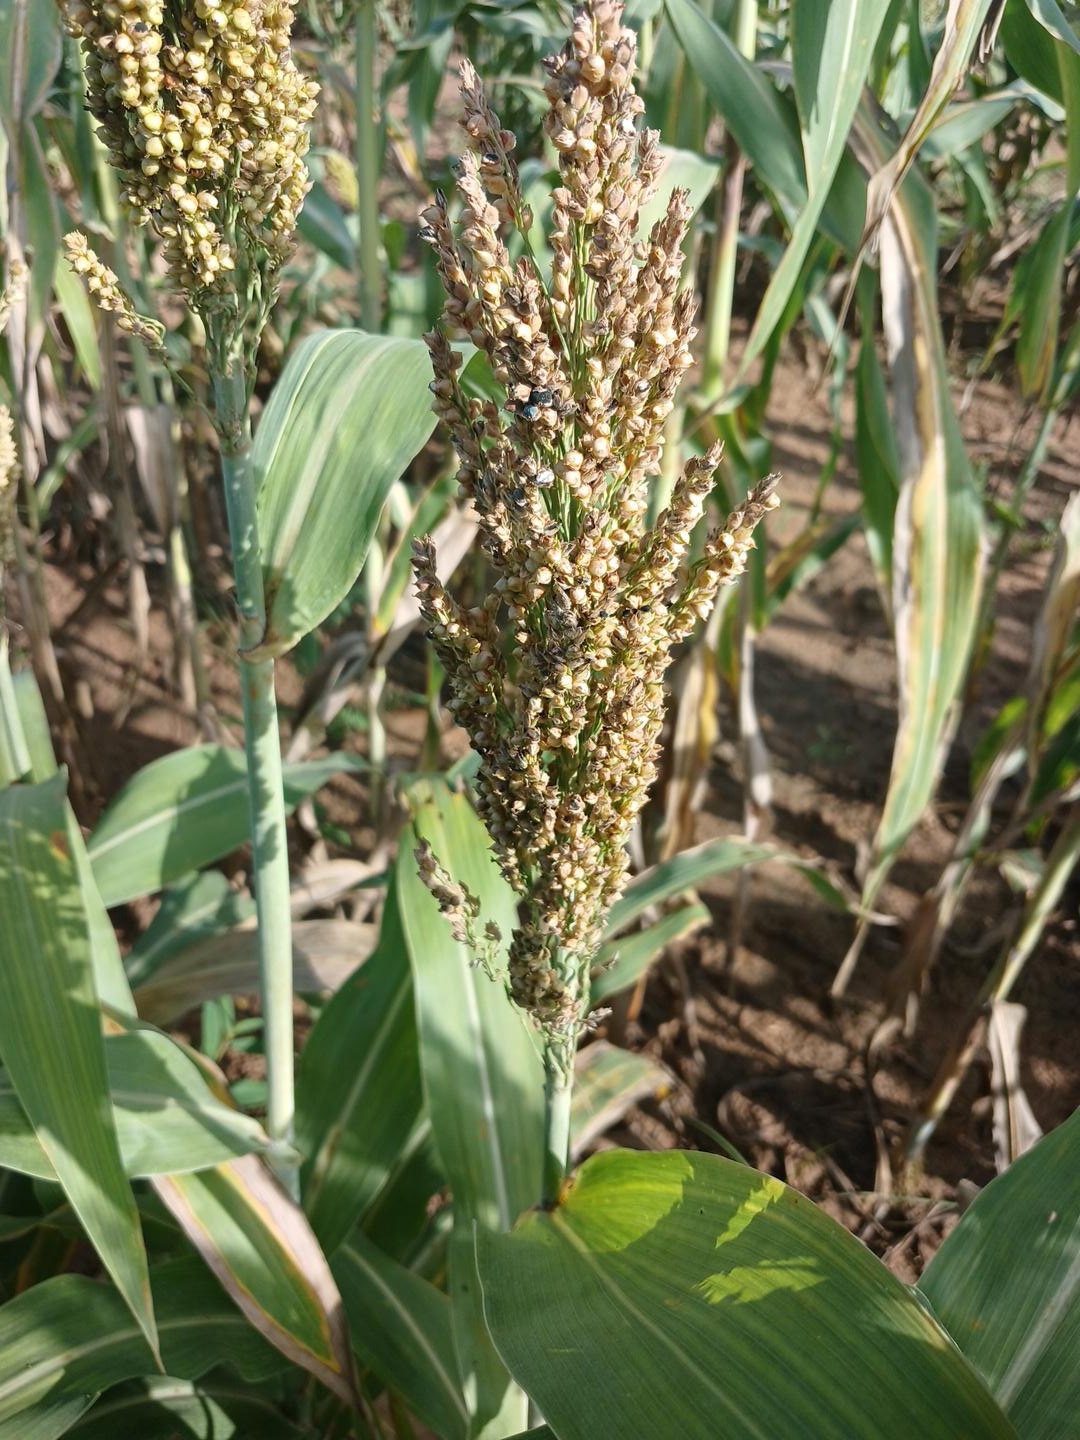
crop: sorghum
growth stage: maturity
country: Senegal
